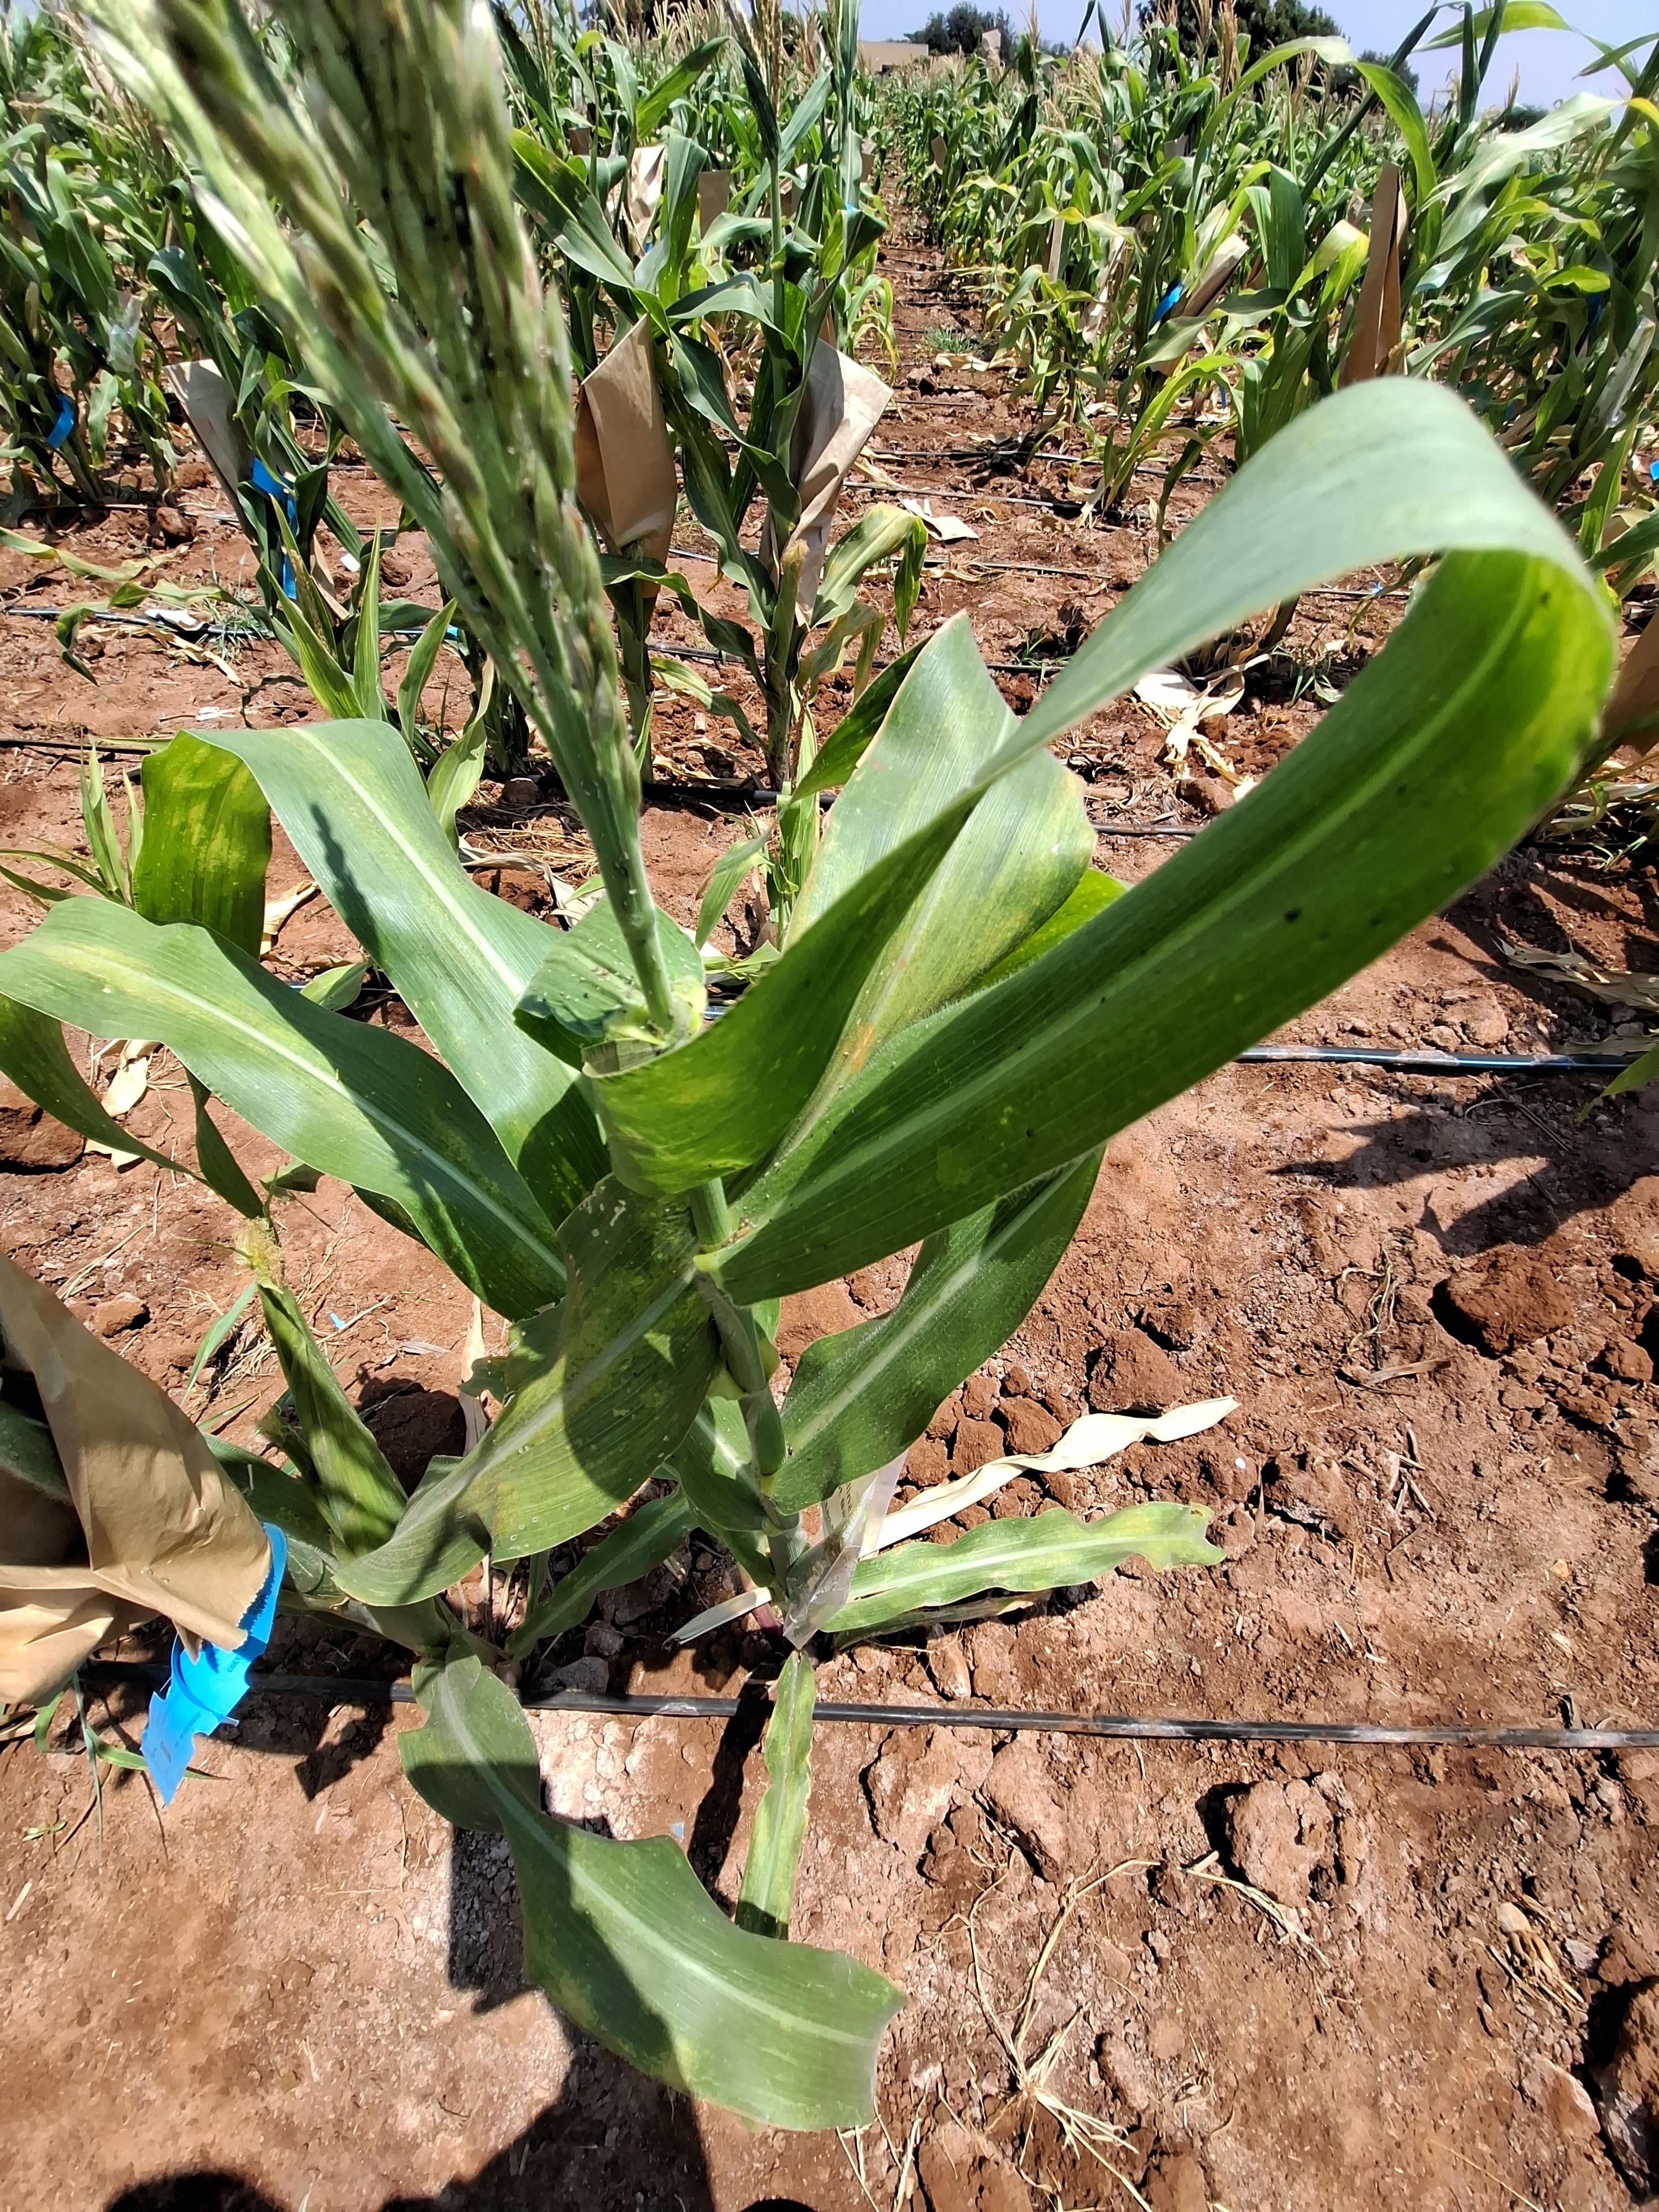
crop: maize
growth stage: flowering
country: Kenya
